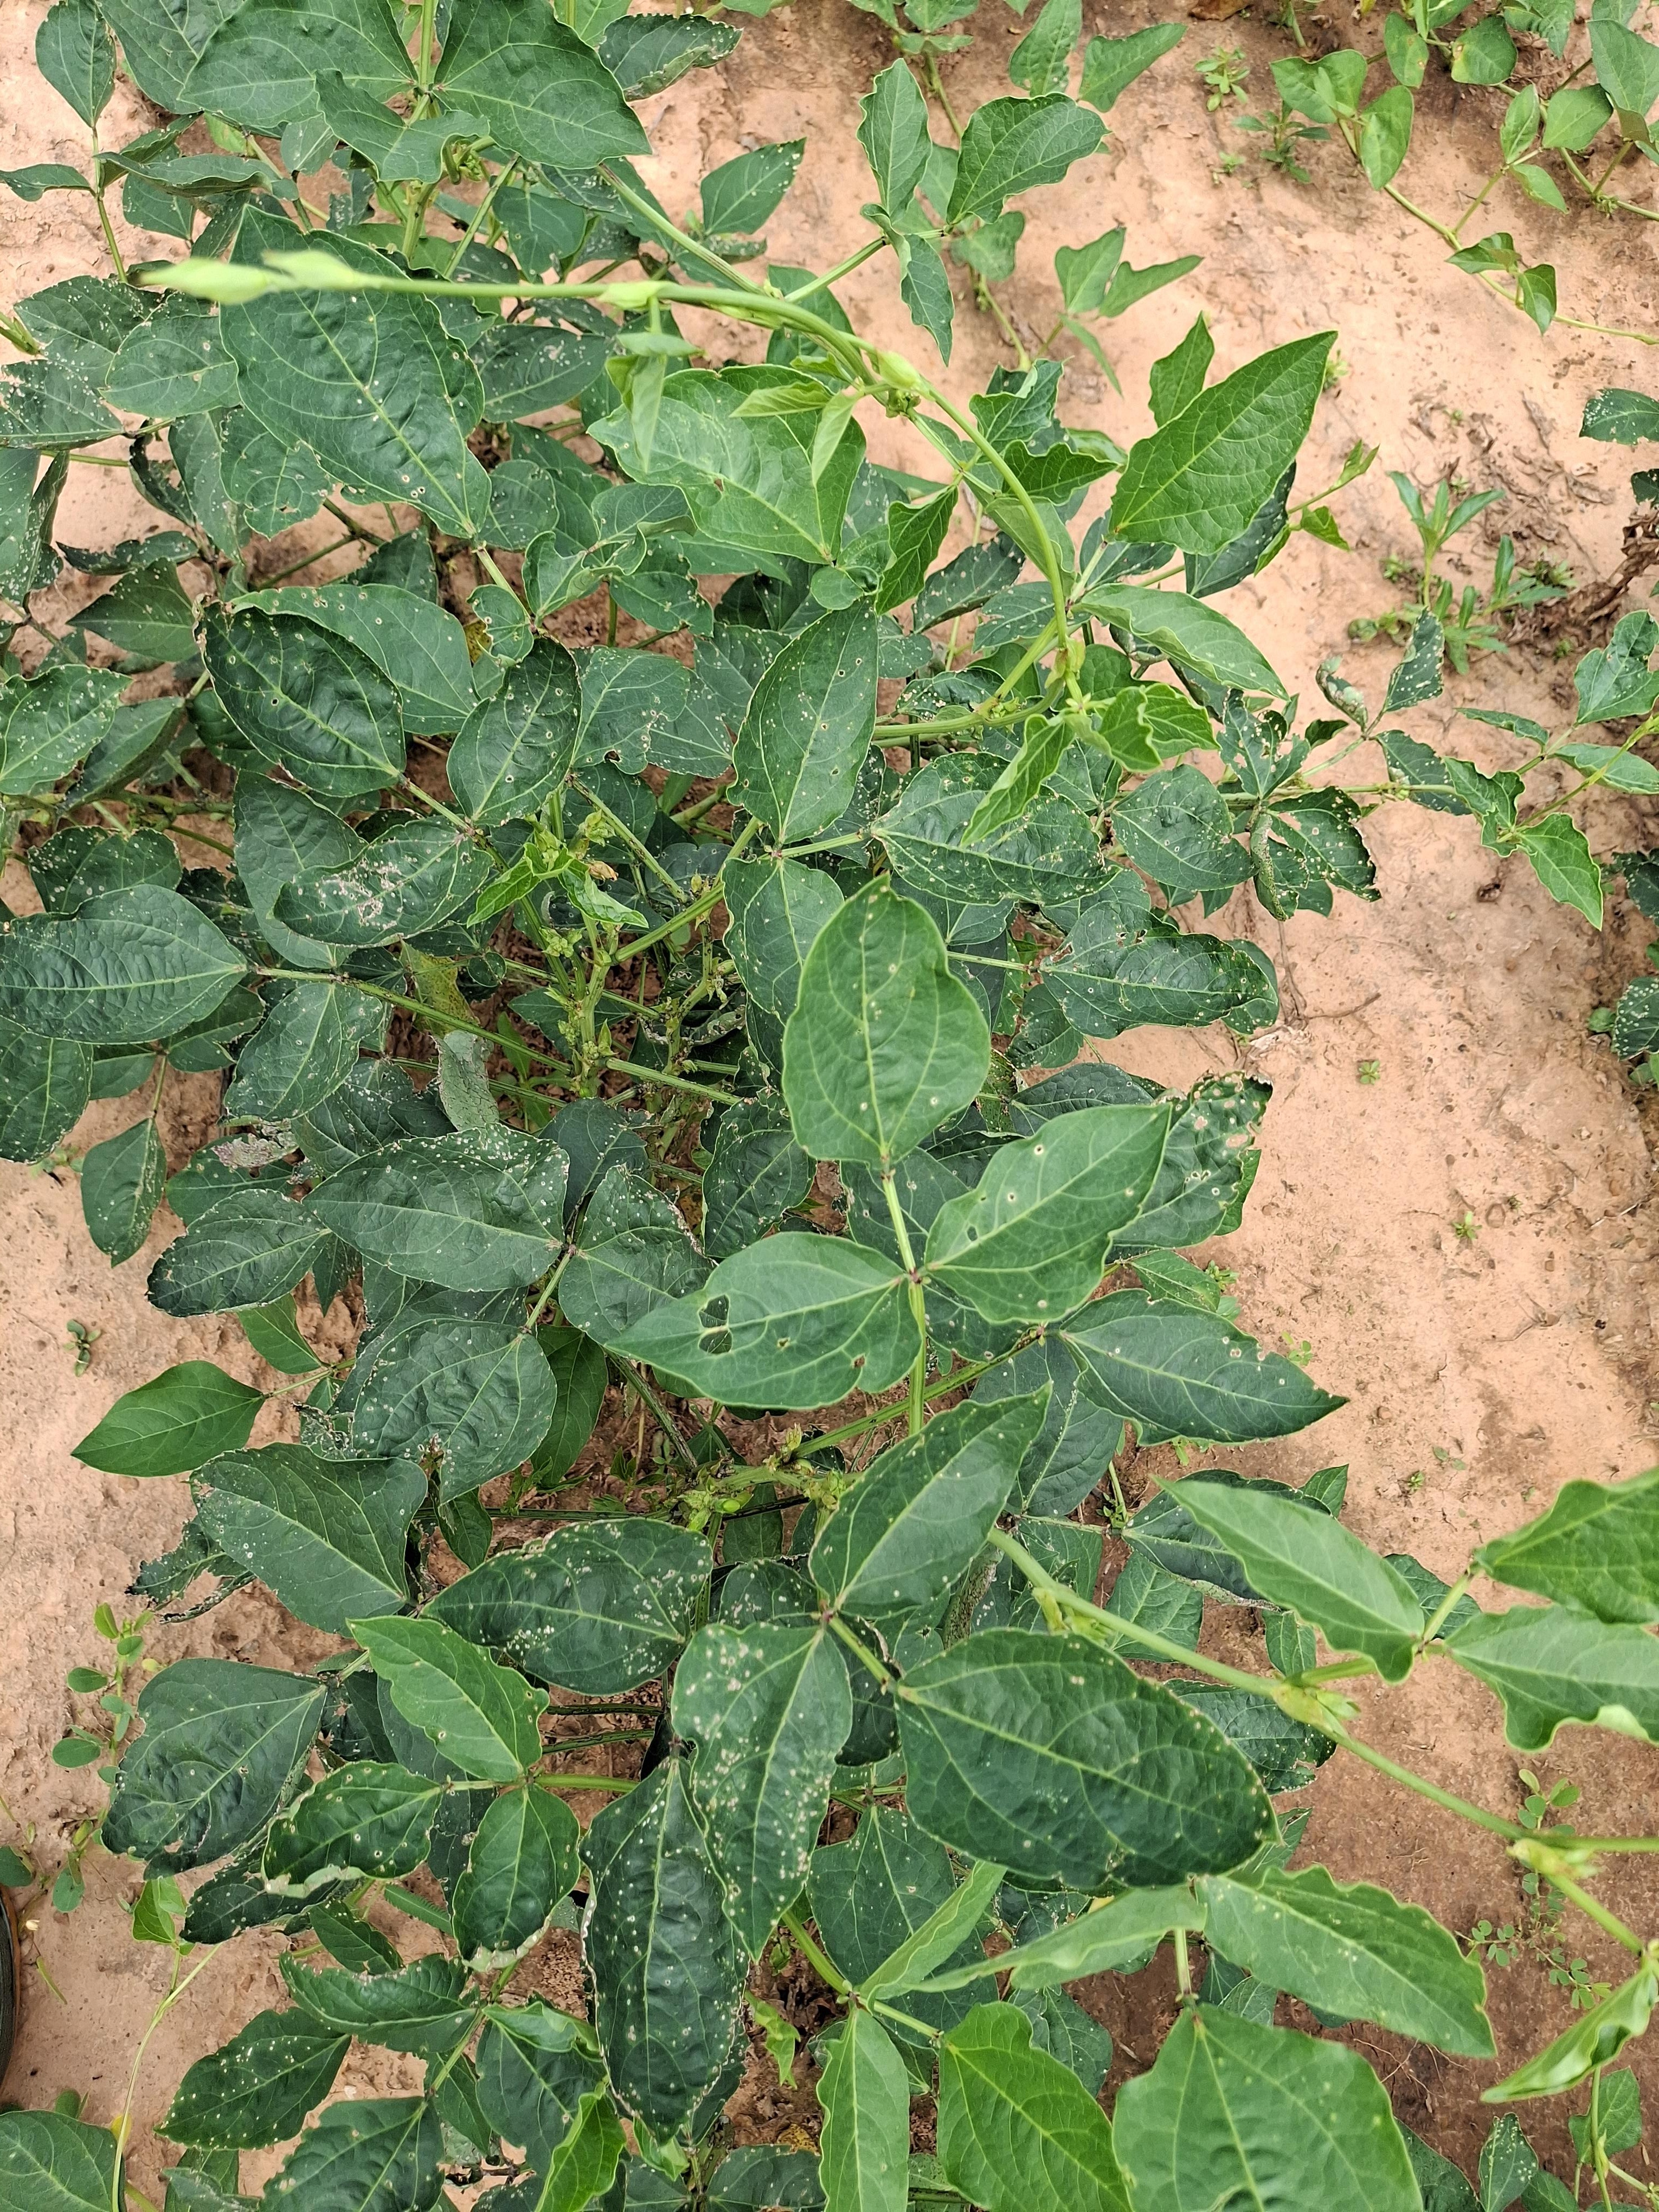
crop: cowpea
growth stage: development pod
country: Nigeria
